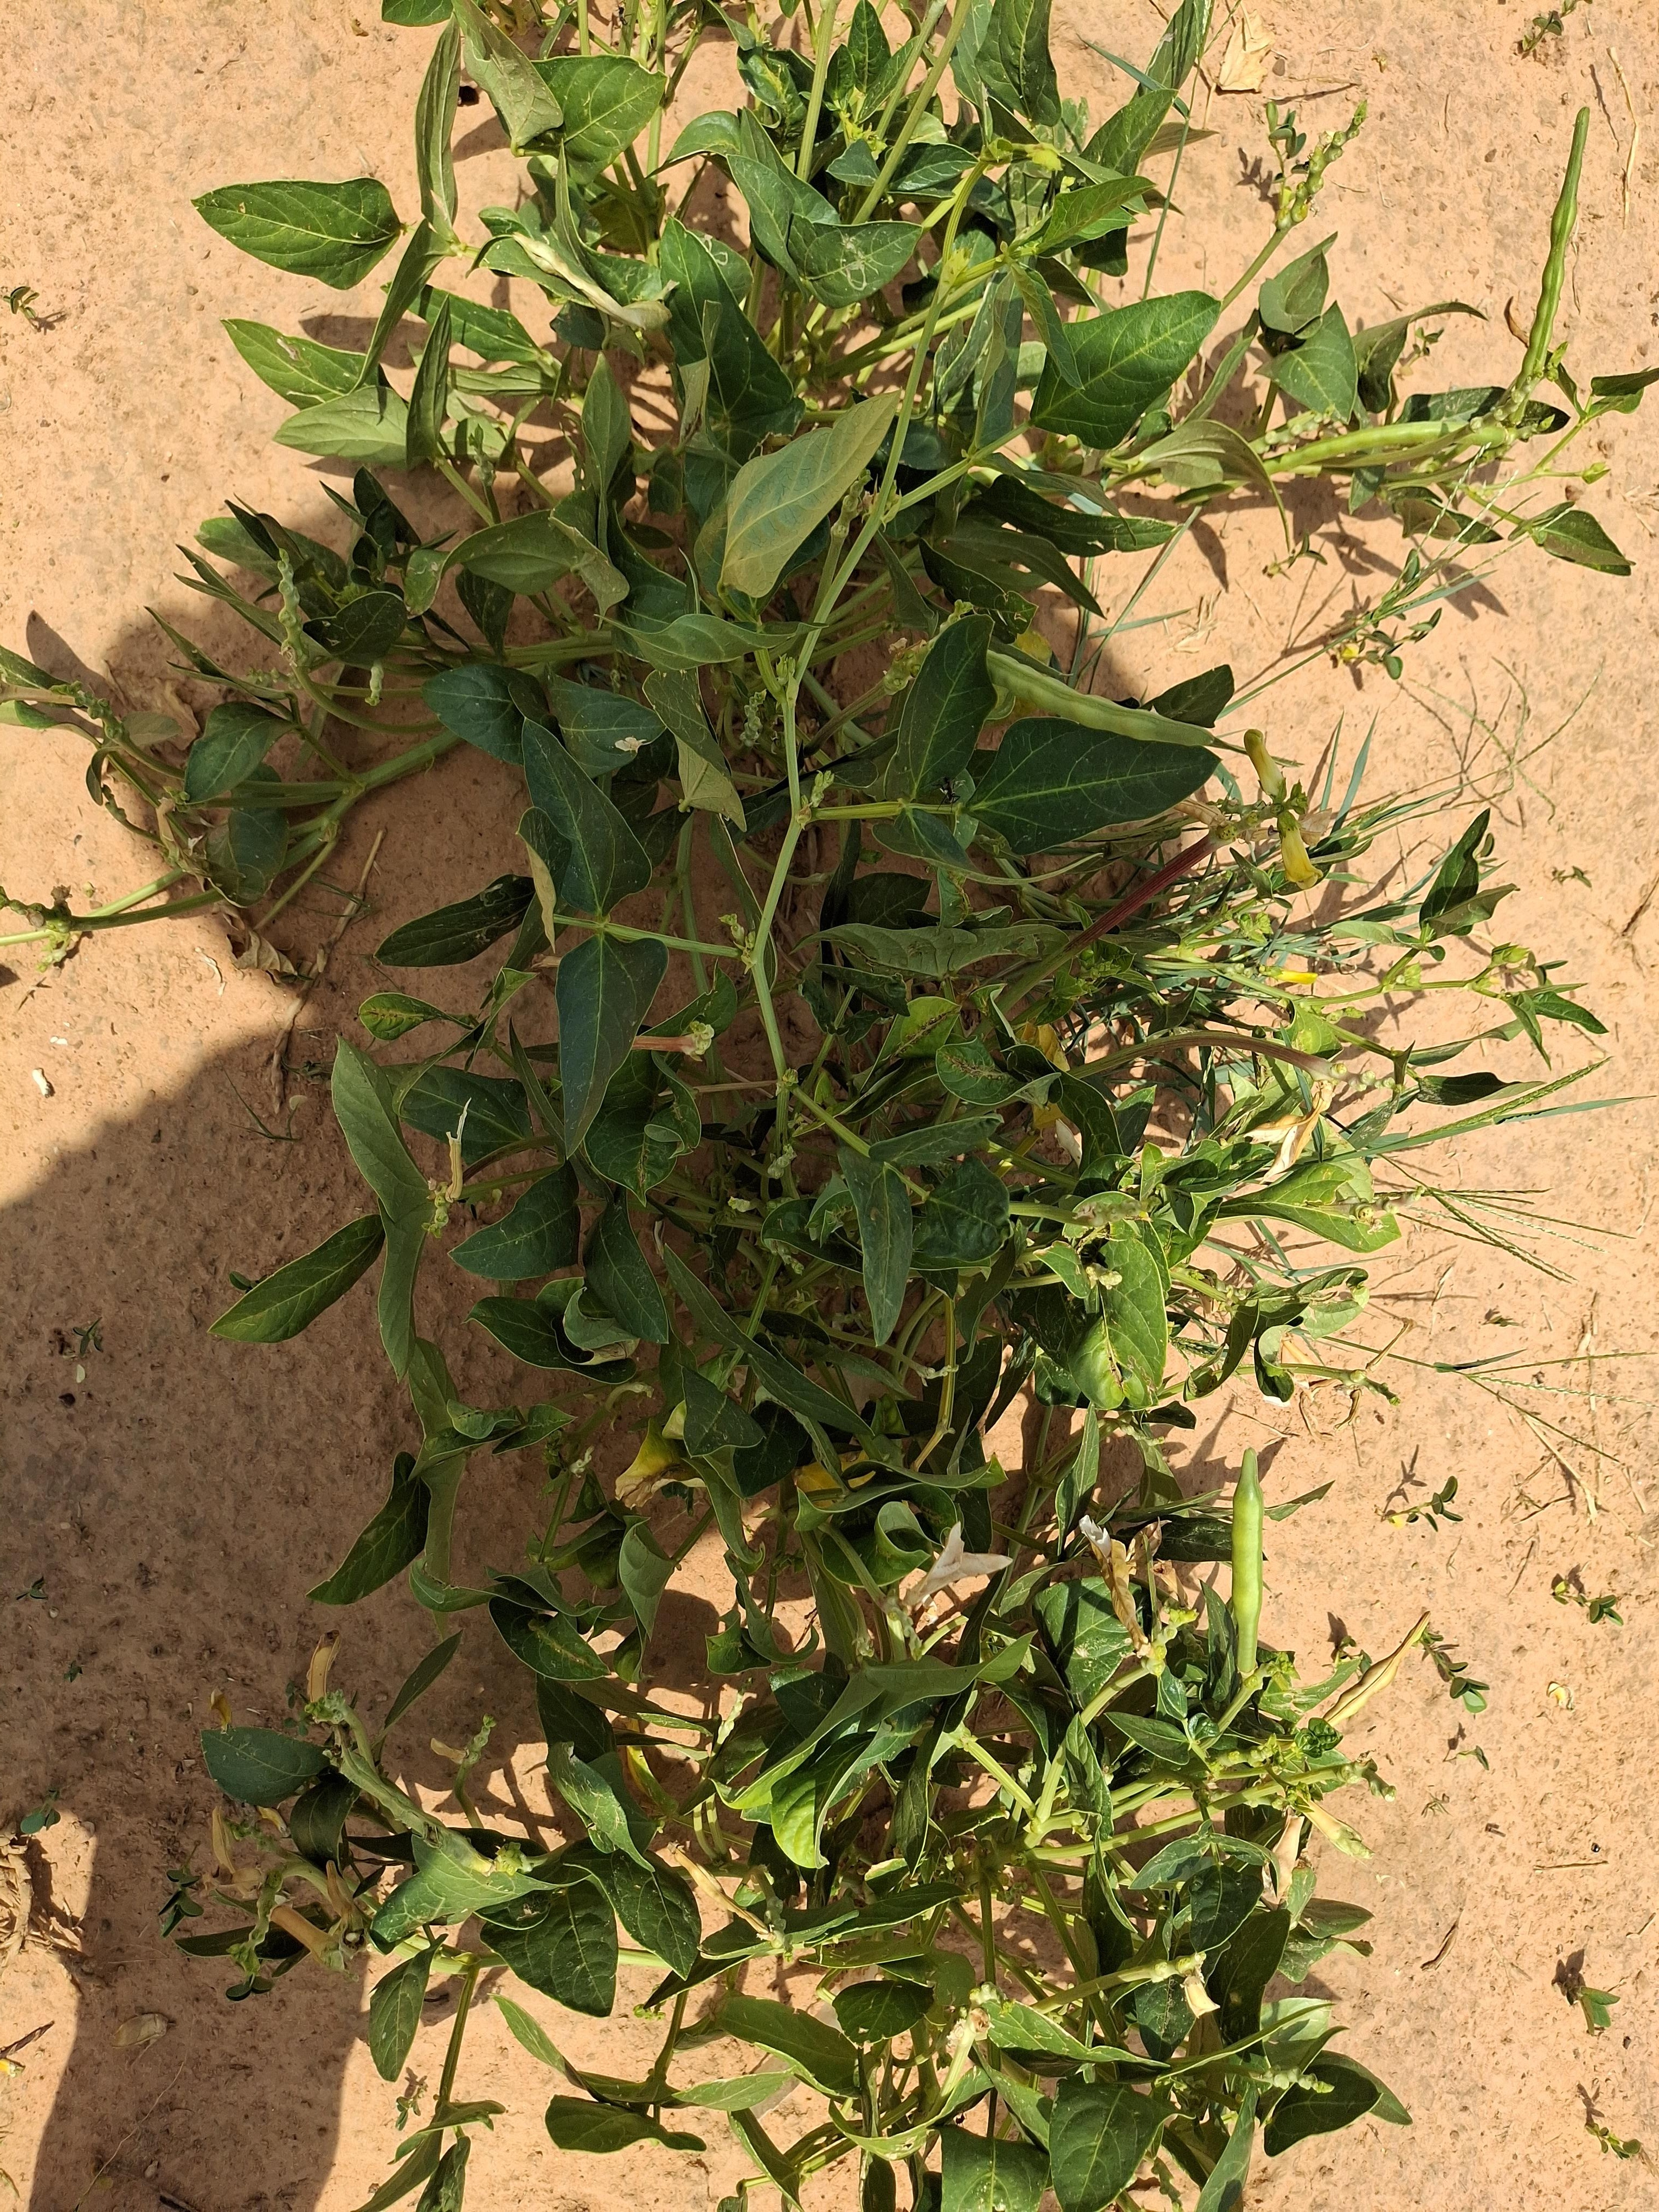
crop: cowpea
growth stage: harvest maturity
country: Nigeria
